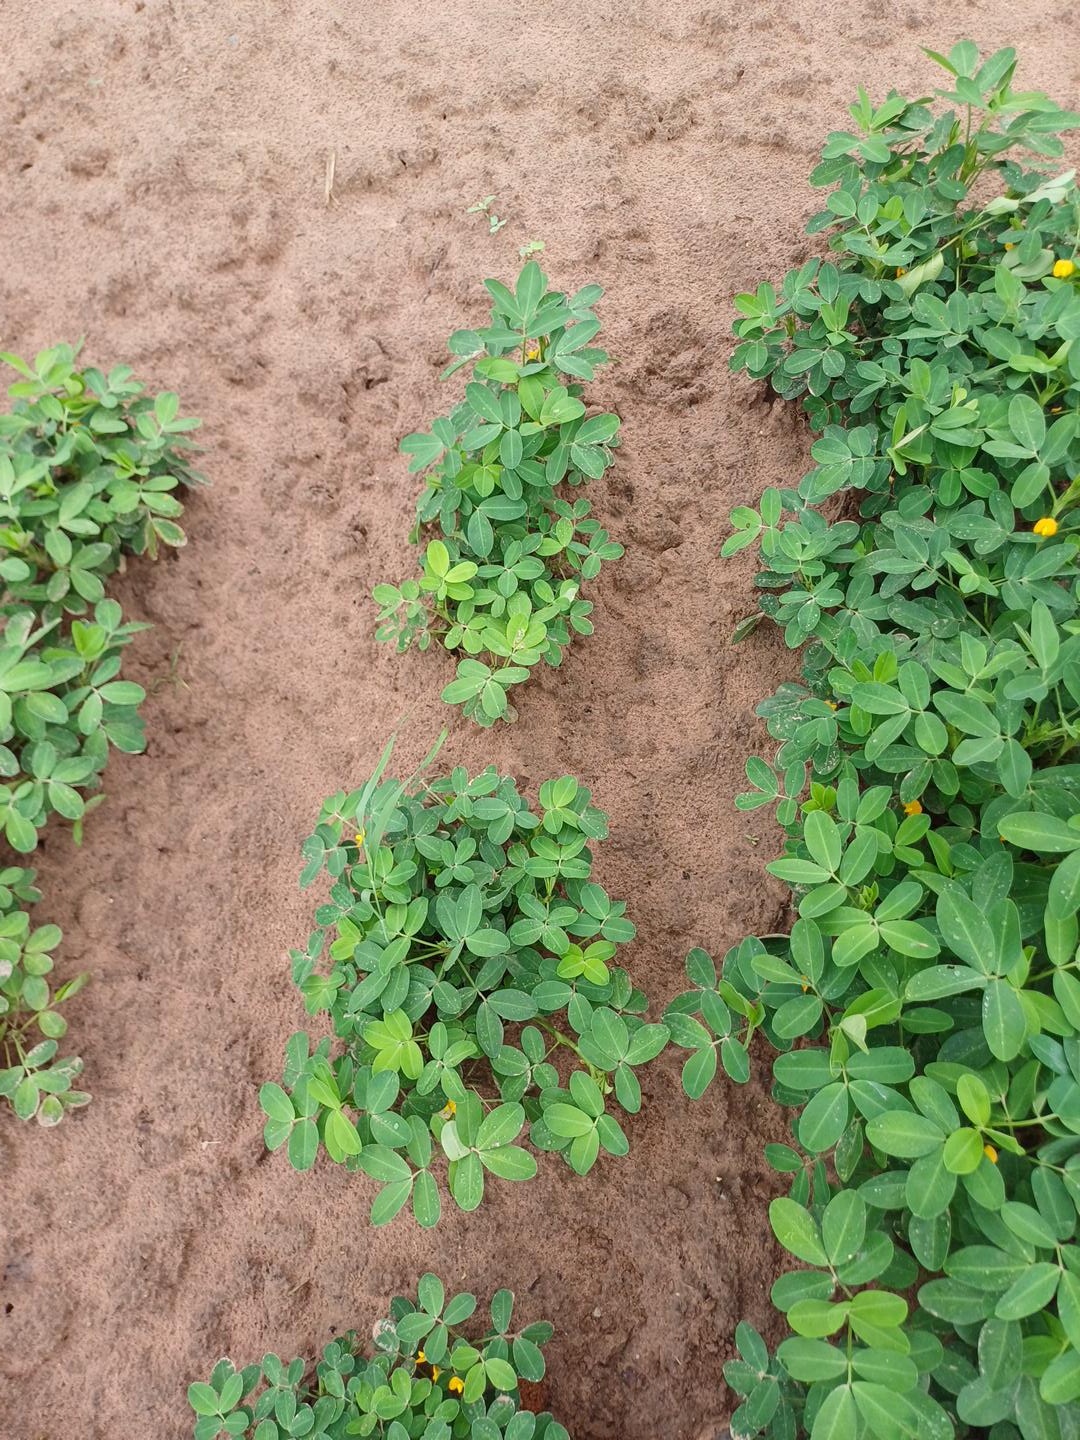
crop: groundnut
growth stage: flowering
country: Senegal
